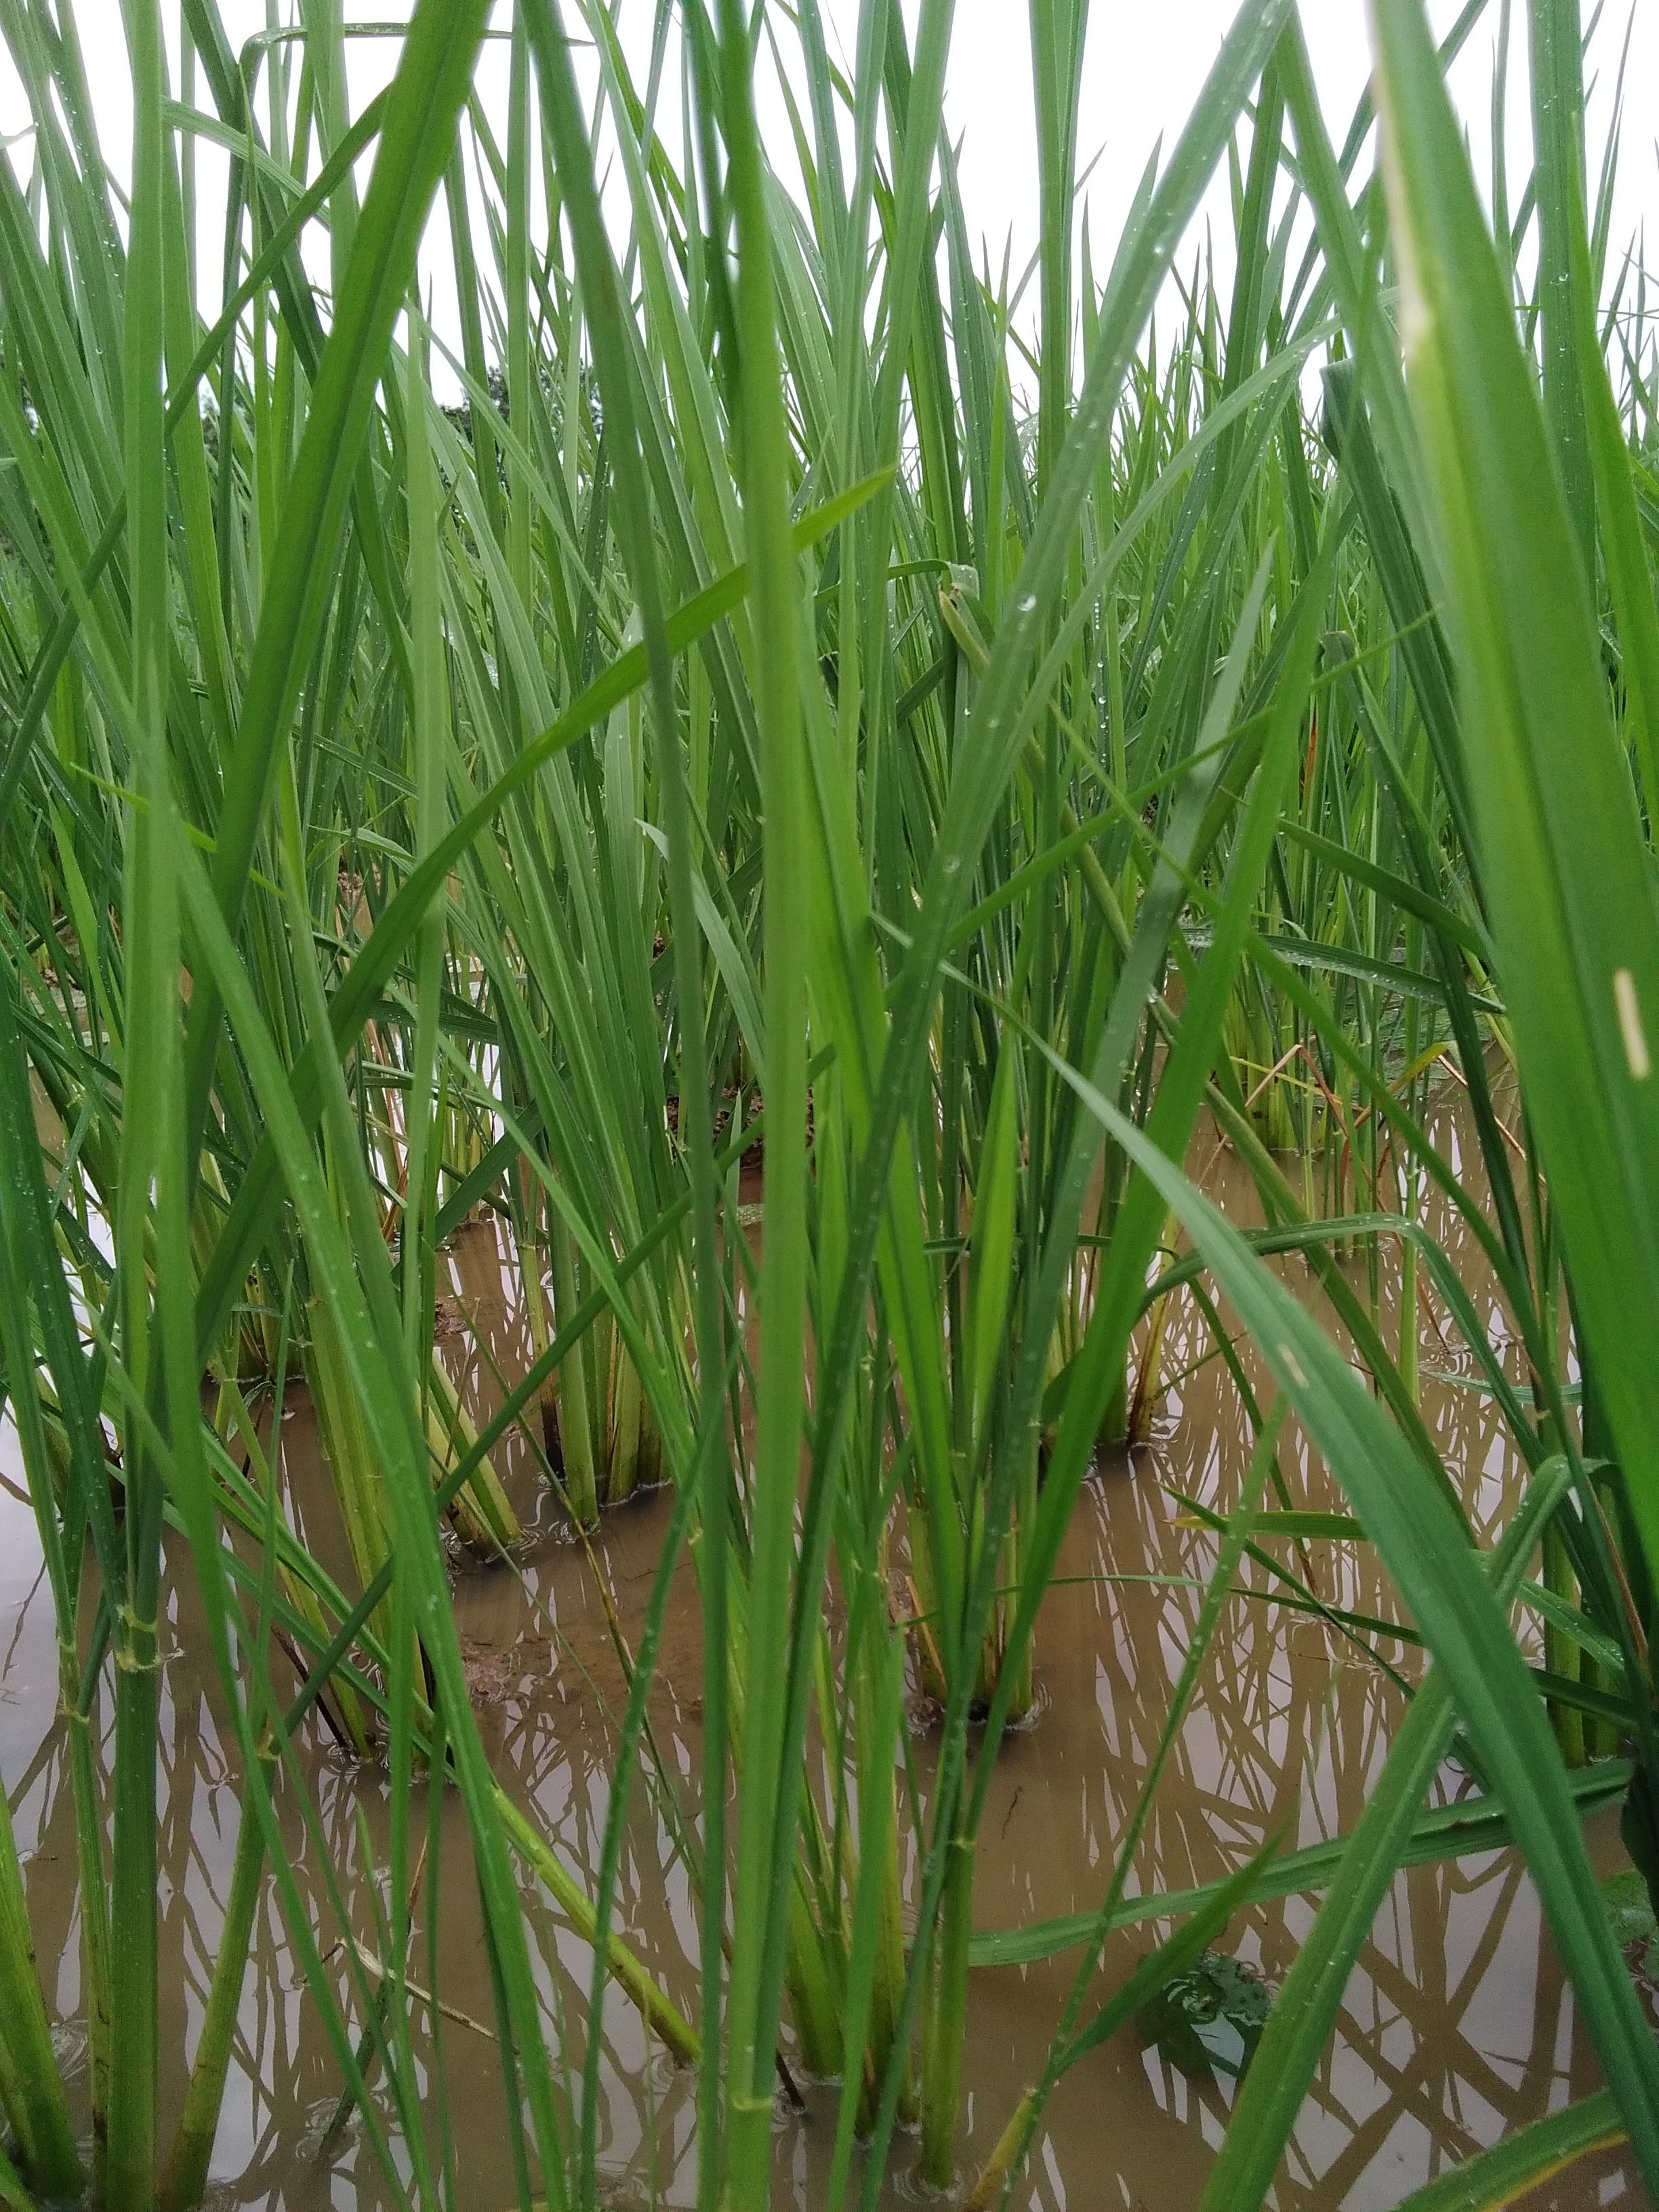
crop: rice
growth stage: vegetative
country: Nigeria
